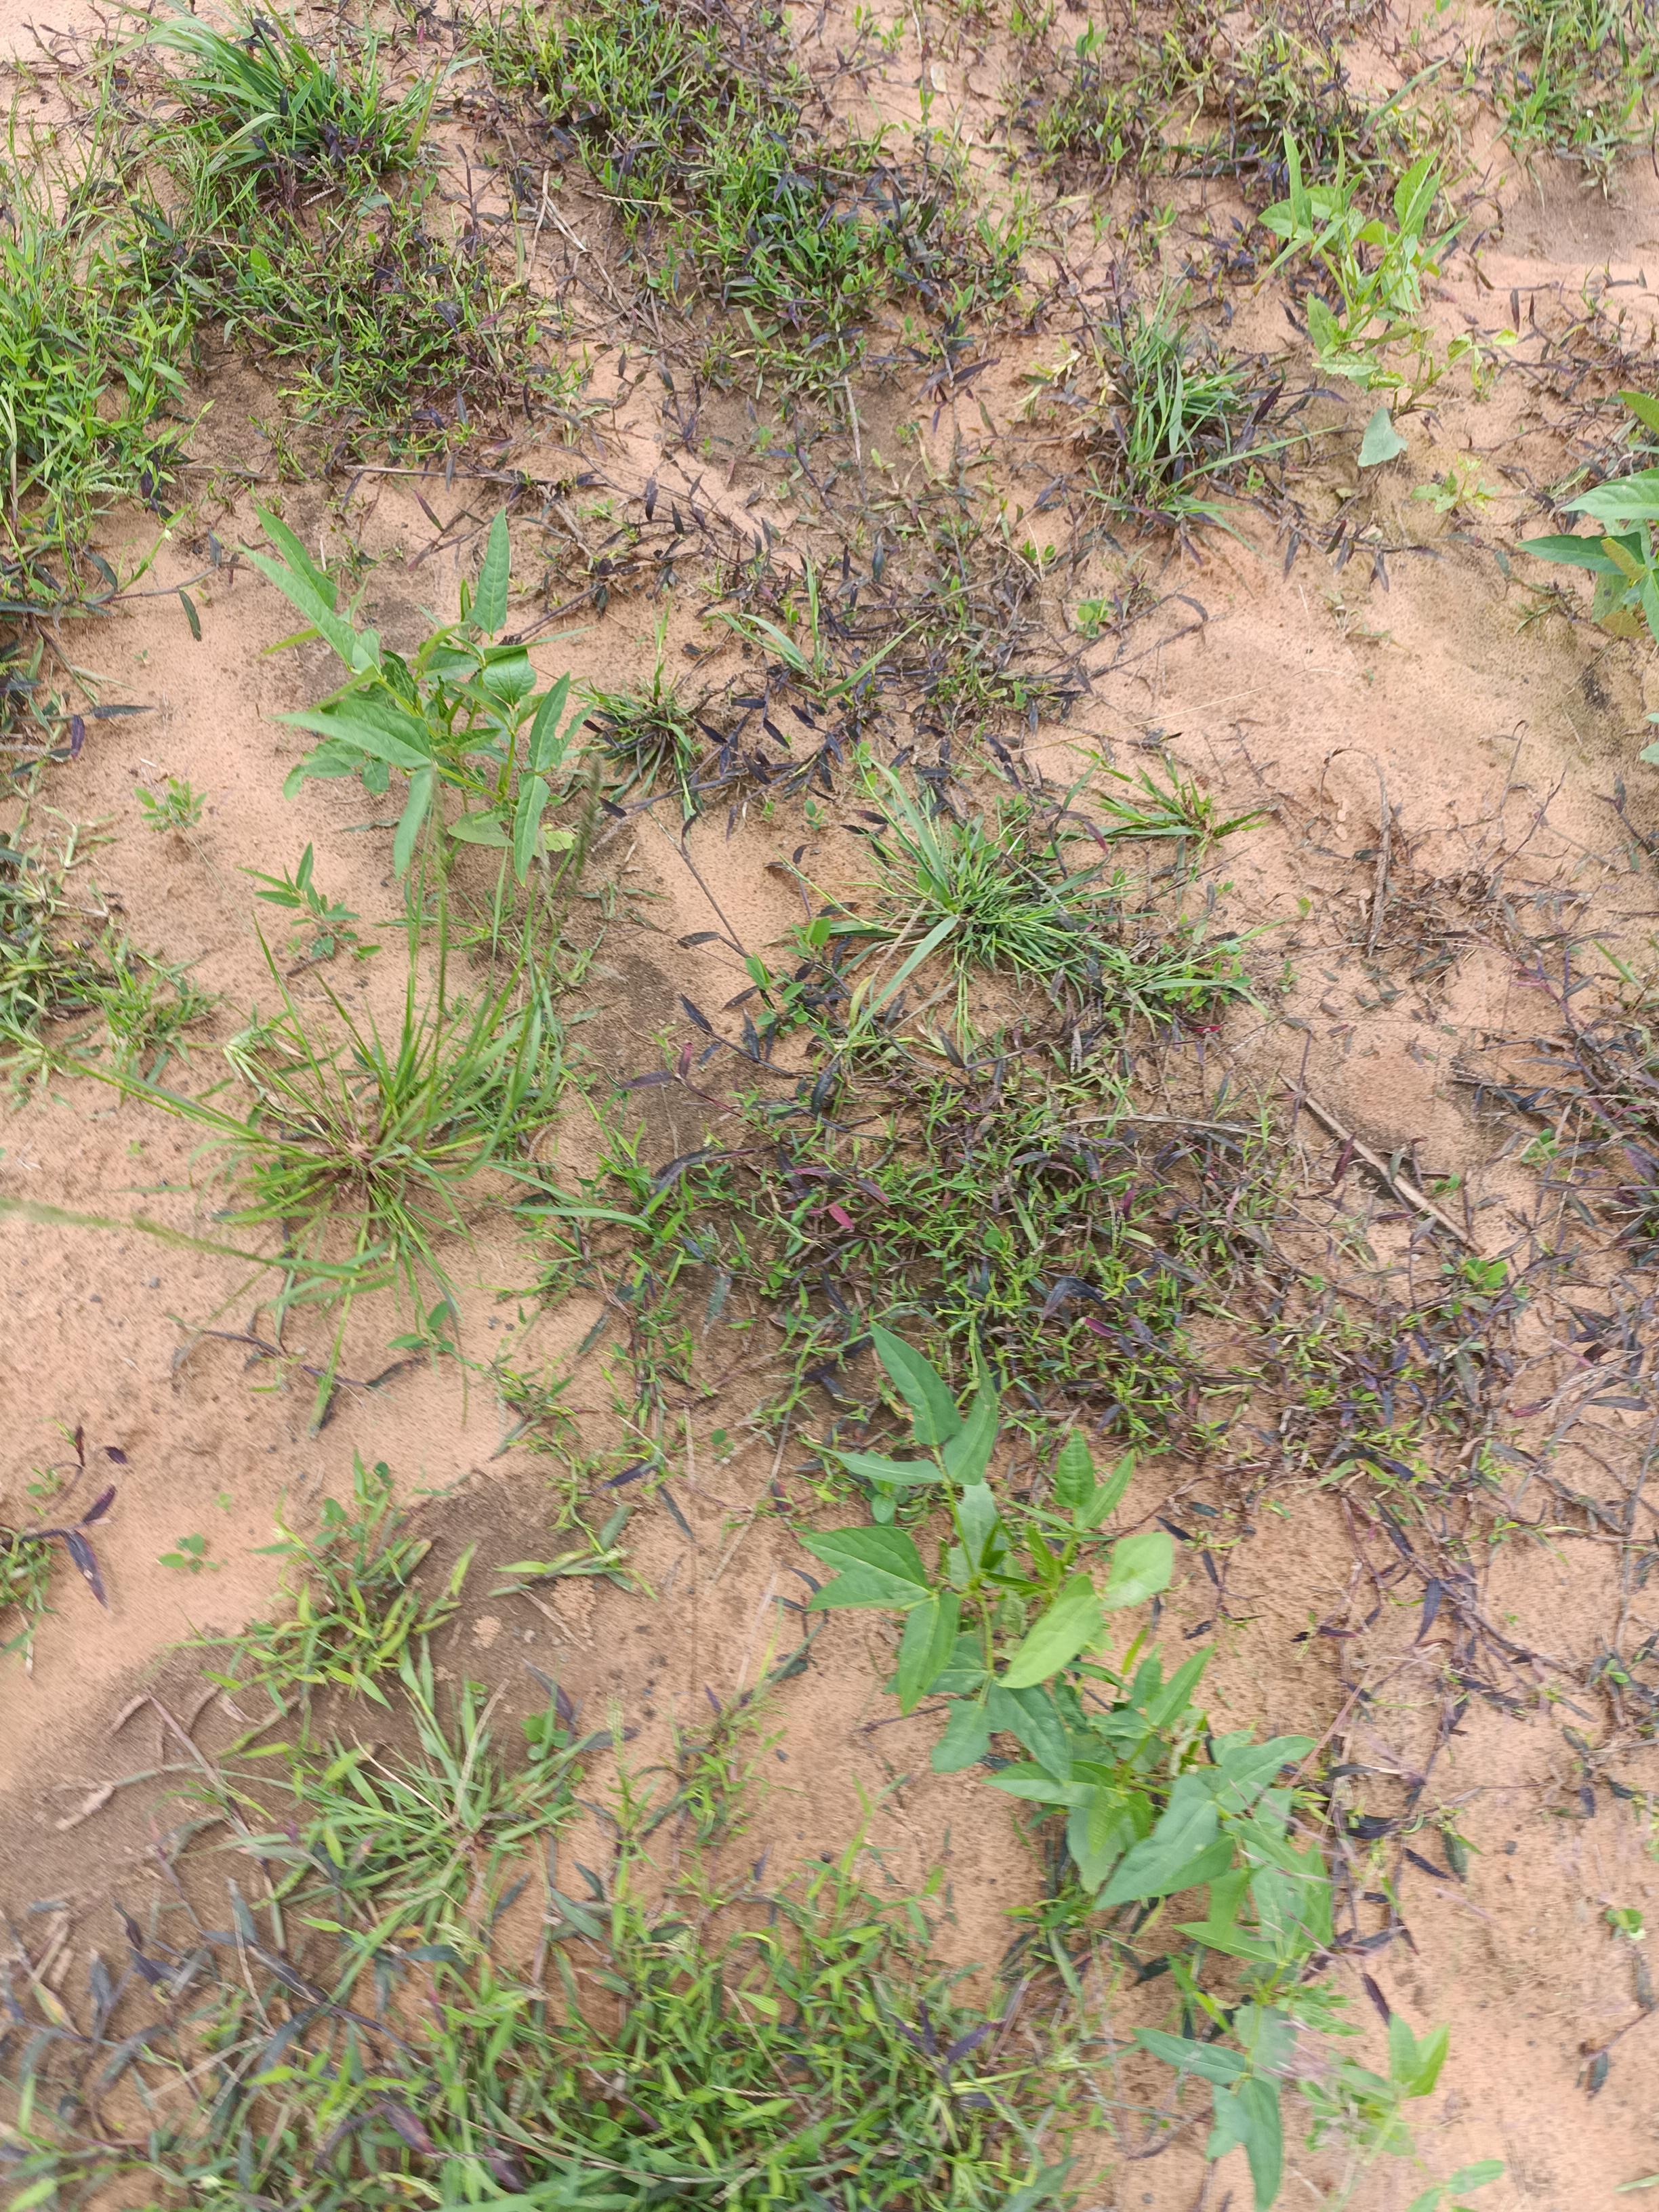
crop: cowpea
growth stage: emergence
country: Nigeria
